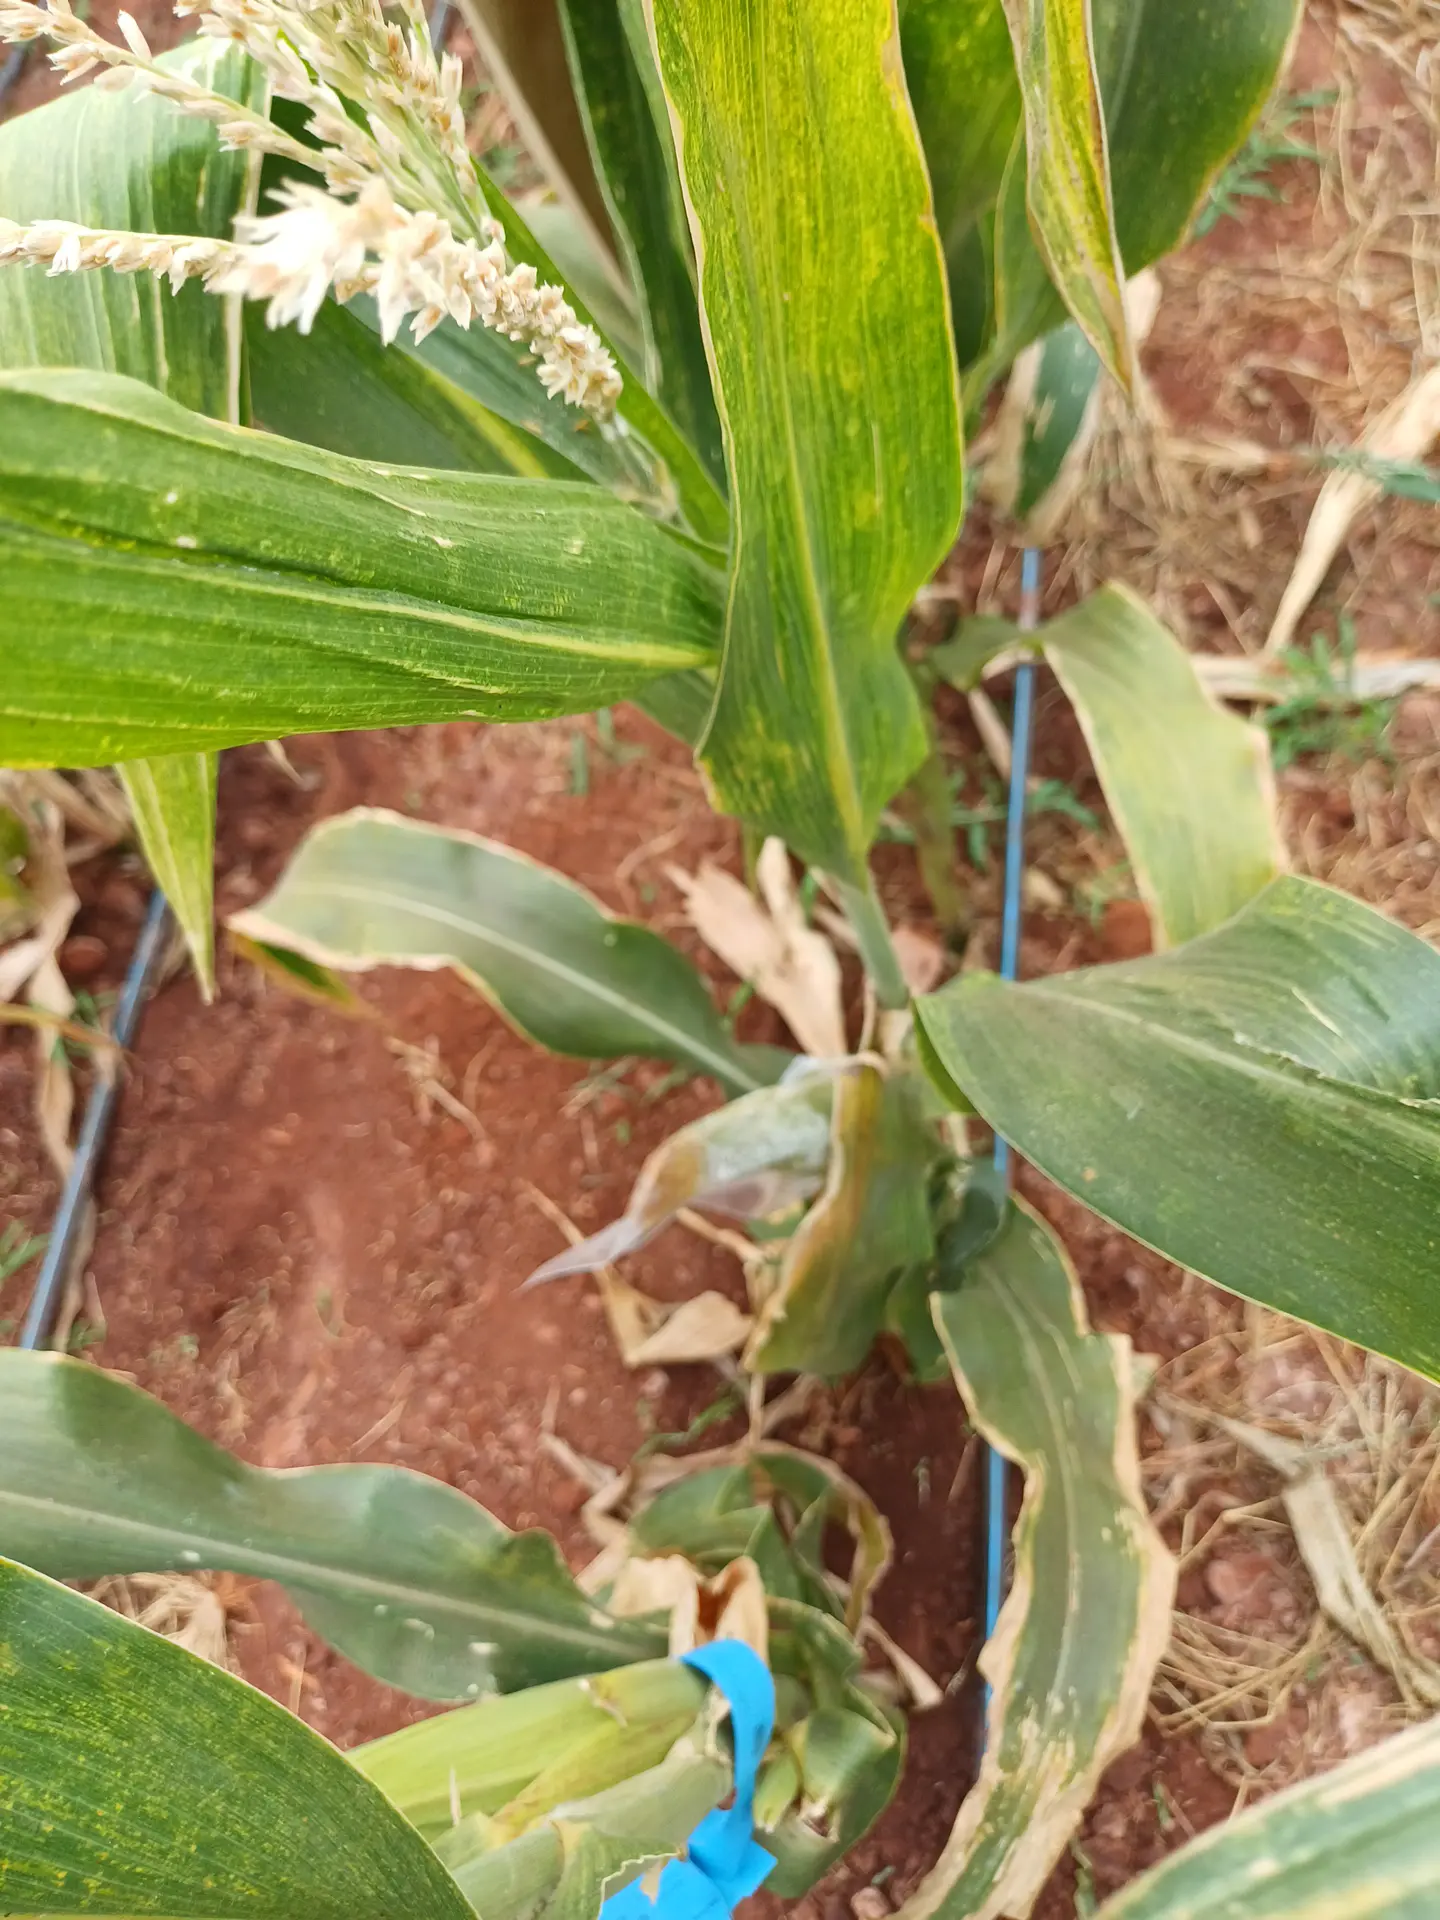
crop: maize
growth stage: flowering
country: Kenya
